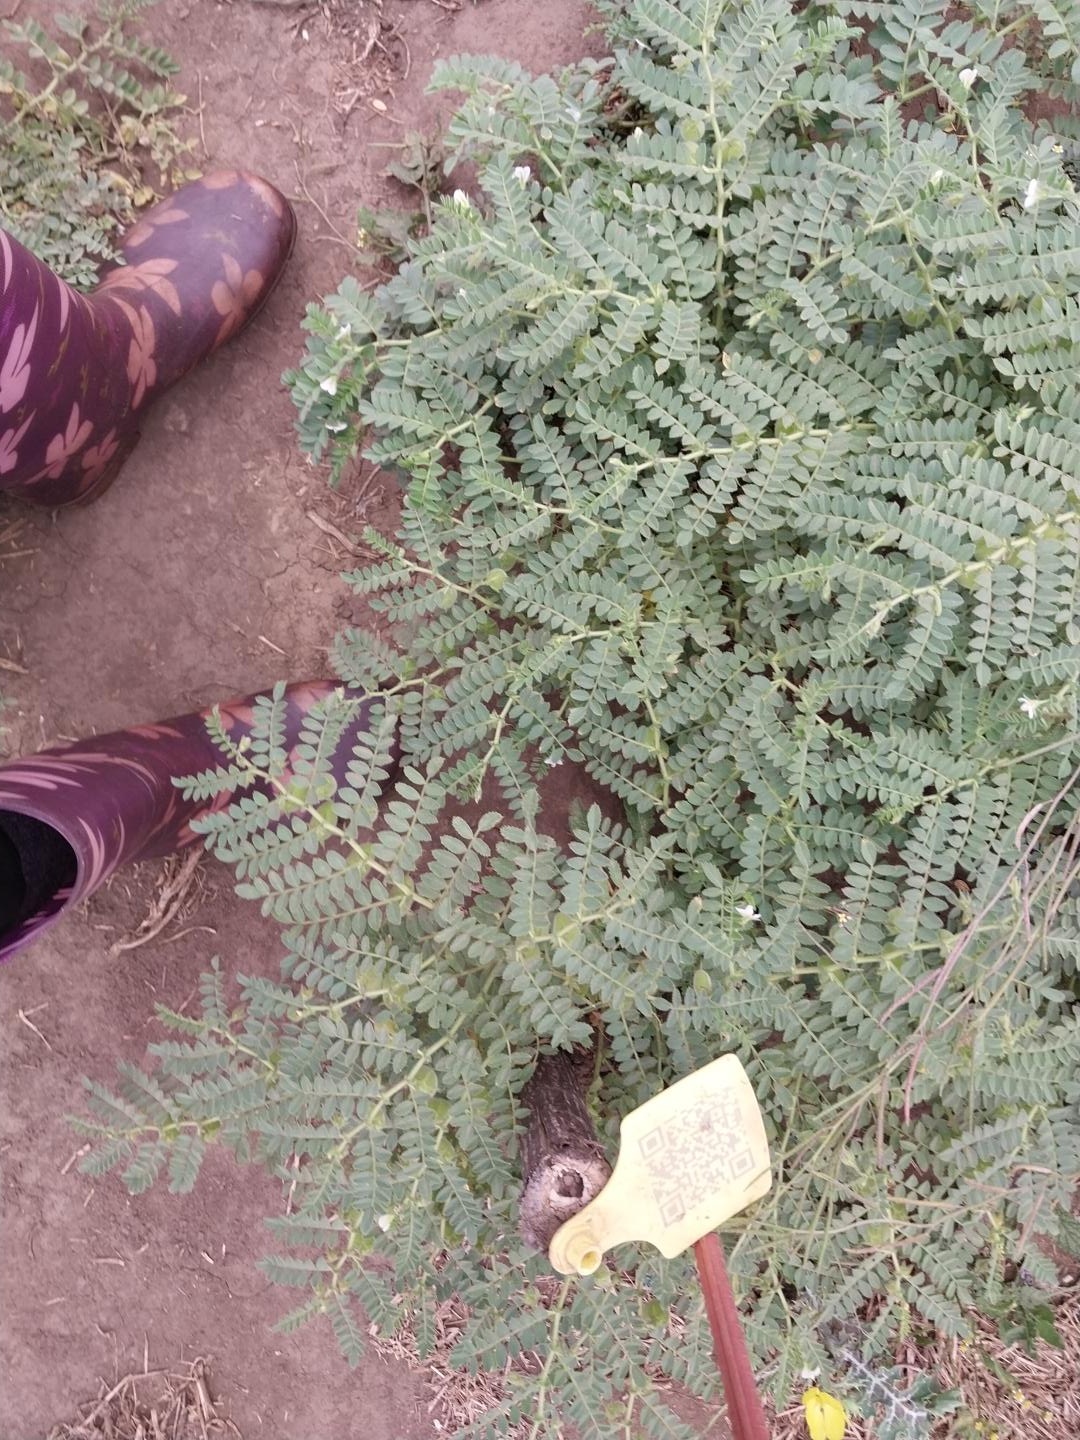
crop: chickpea
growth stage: development pod
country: Tanzania
